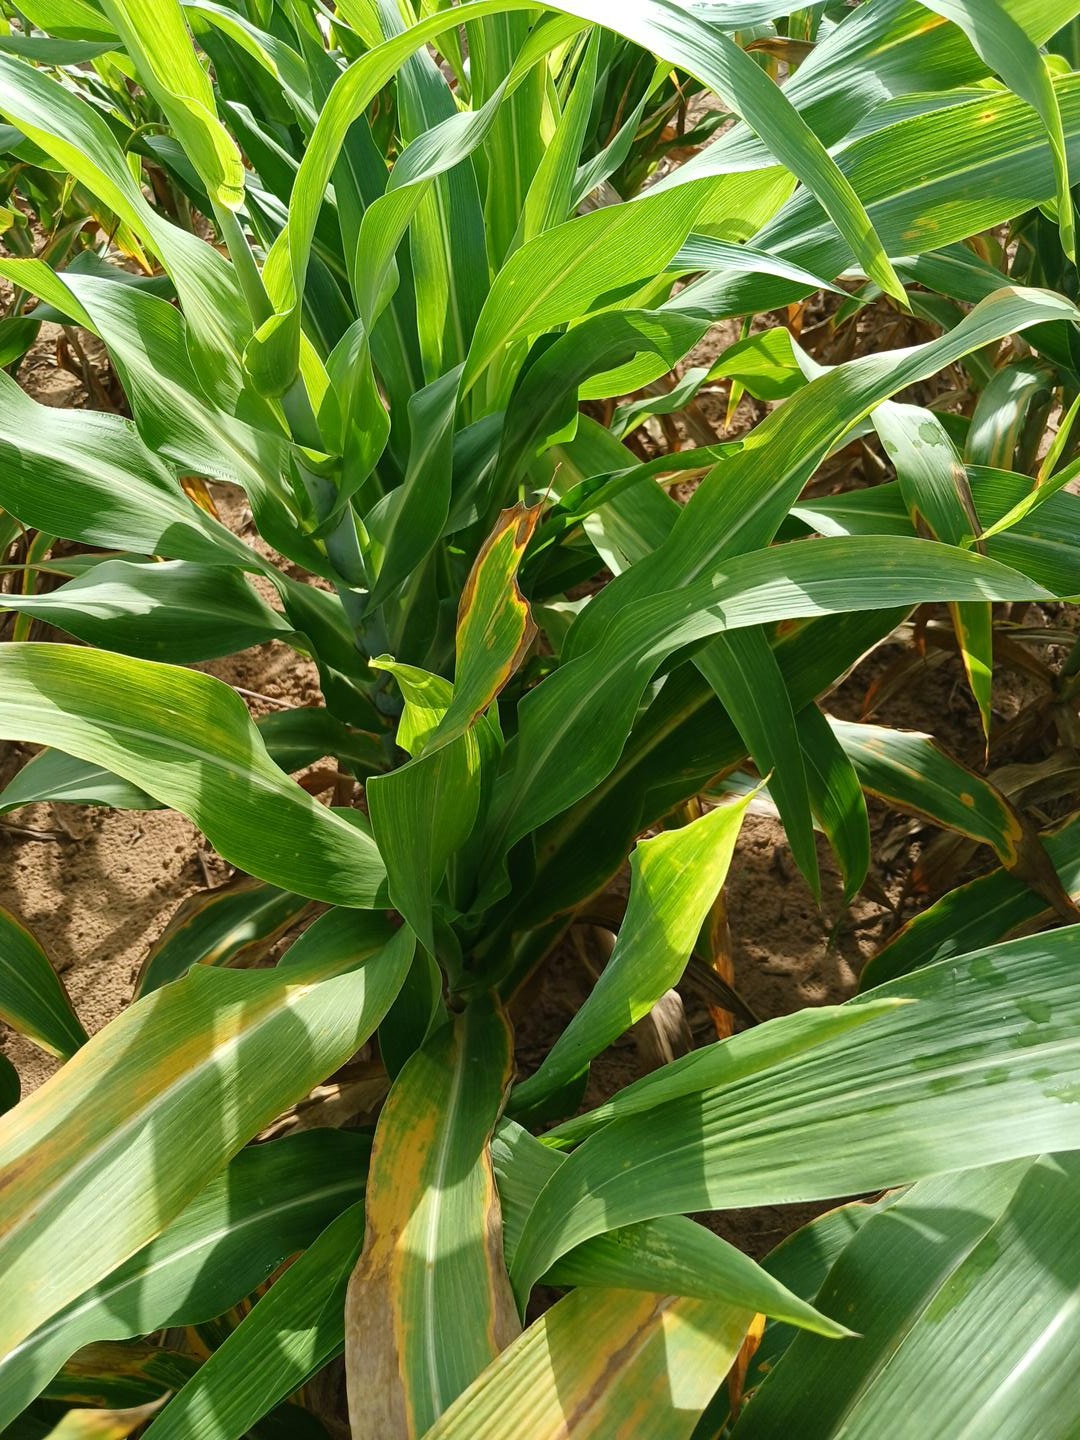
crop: pearl millet
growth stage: vegetative
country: Senegal
